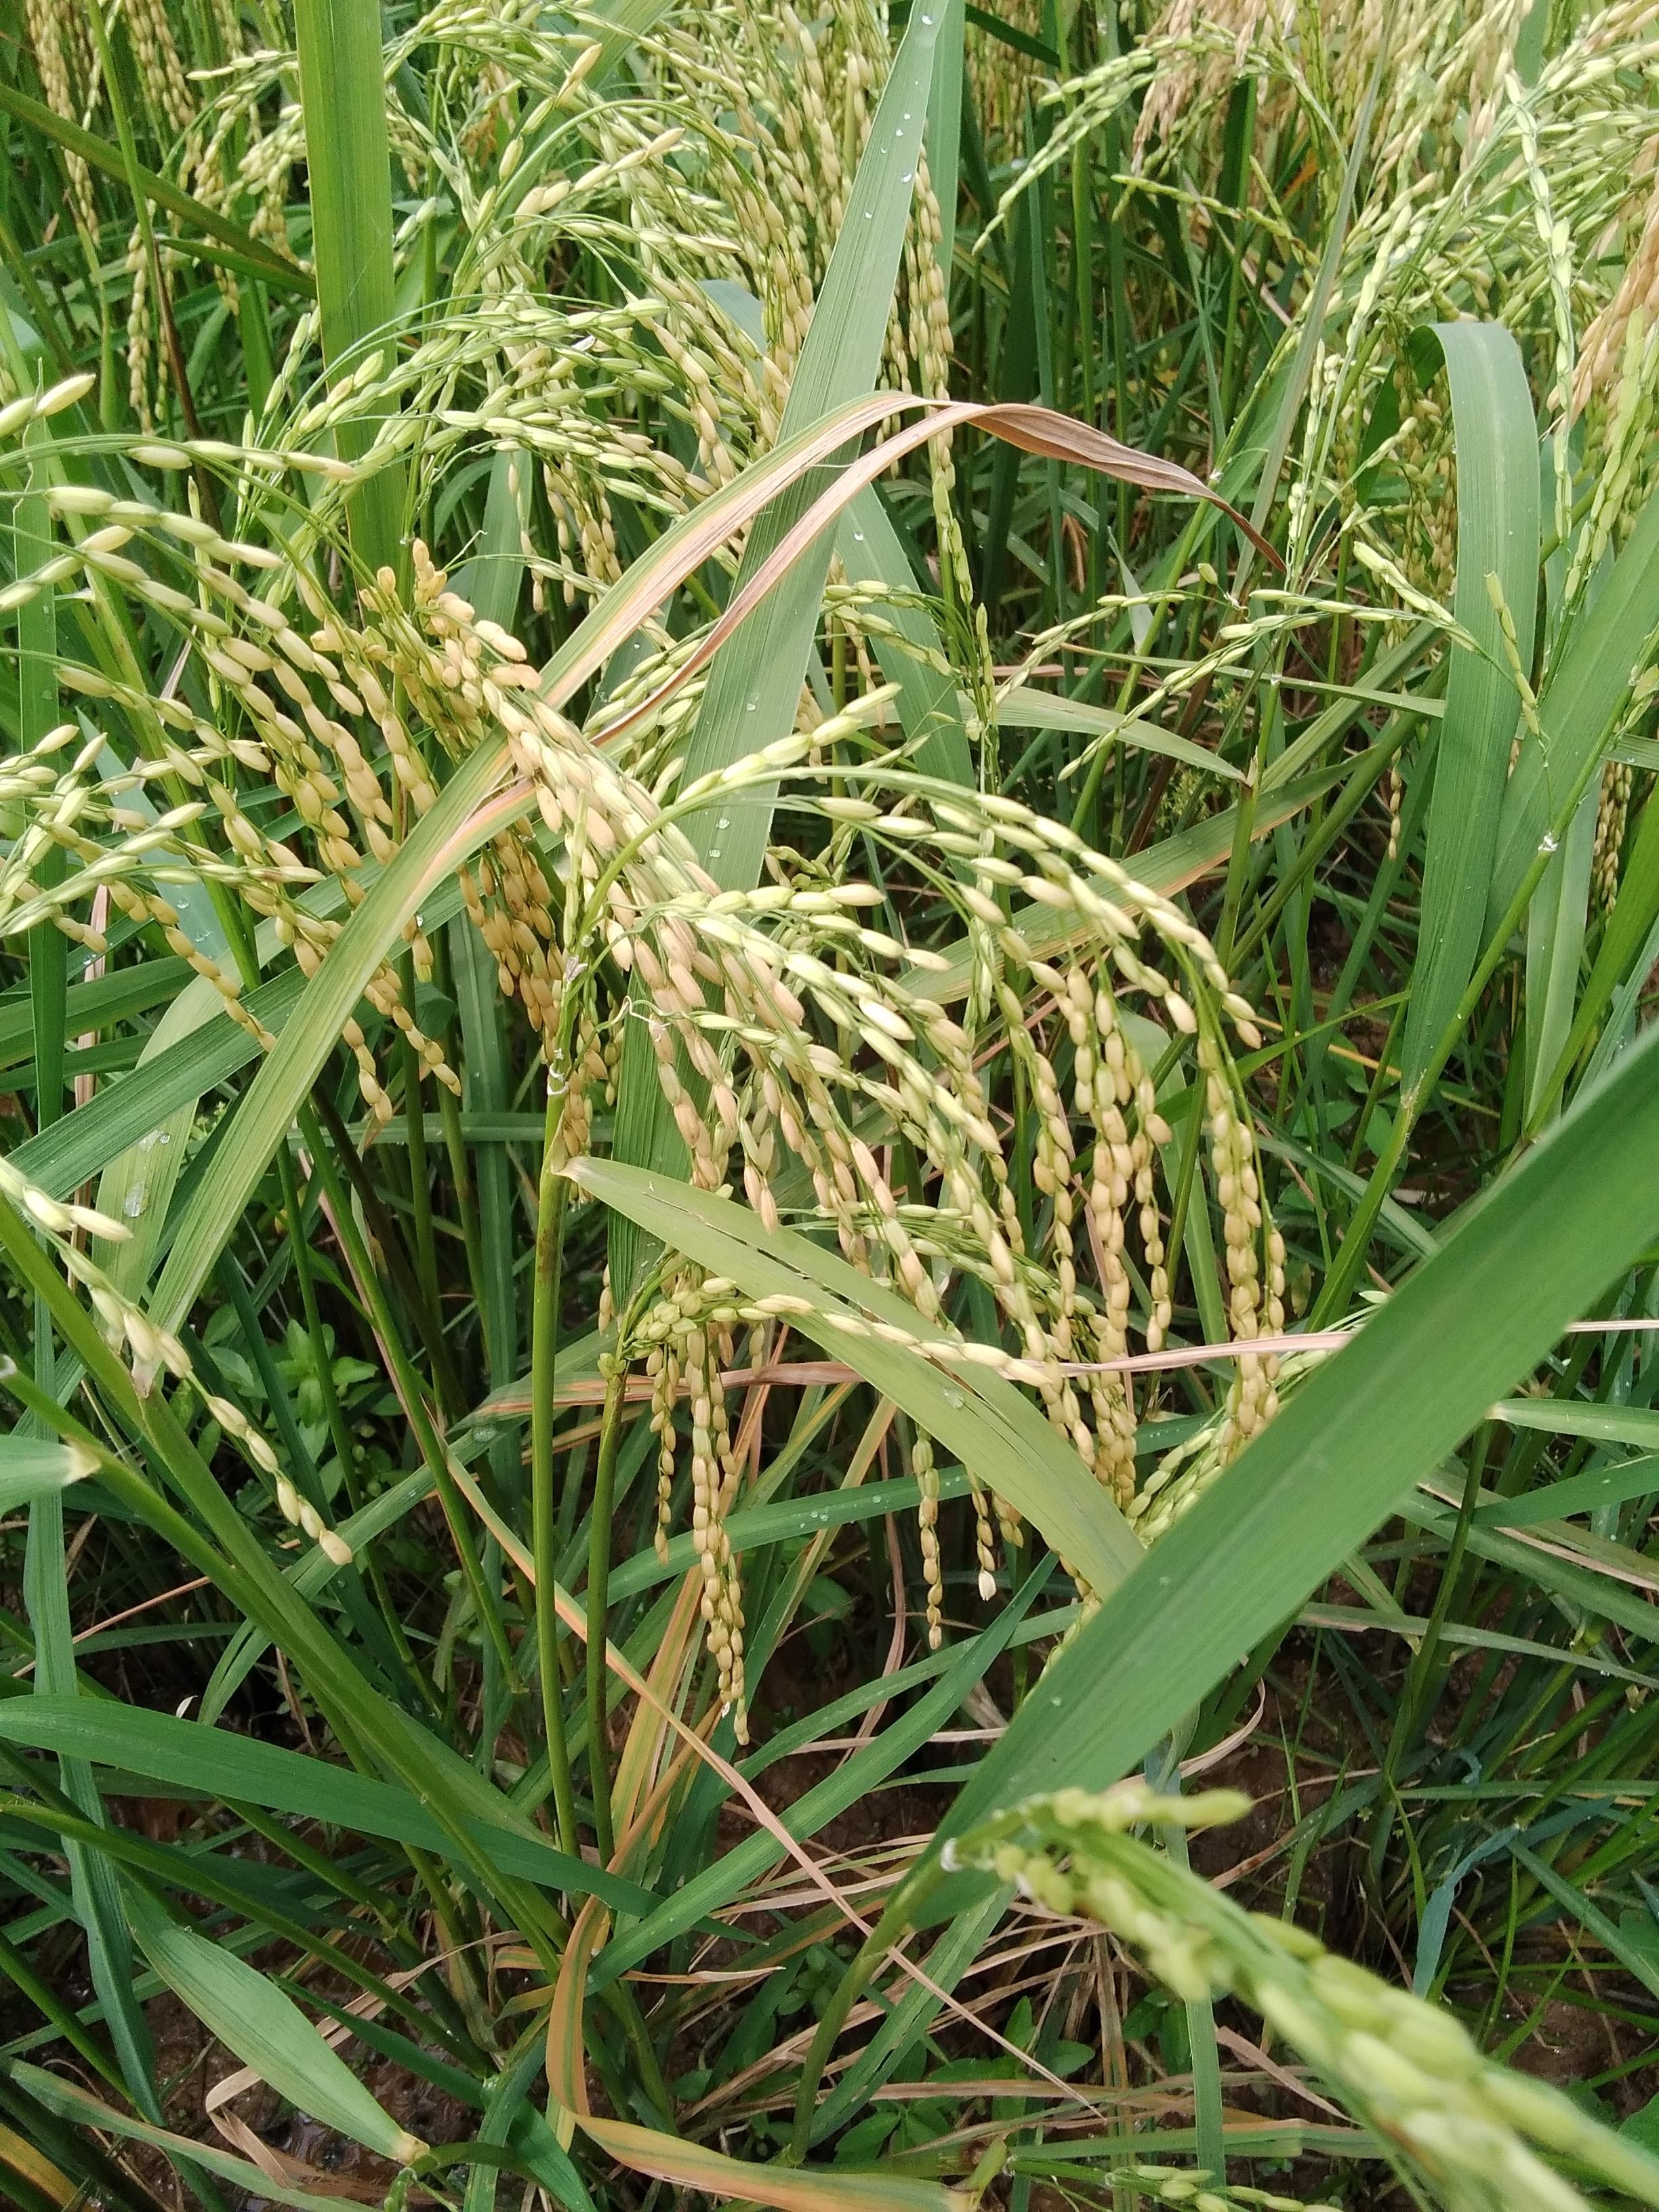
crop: rice
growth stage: ripening
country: Nigeria
